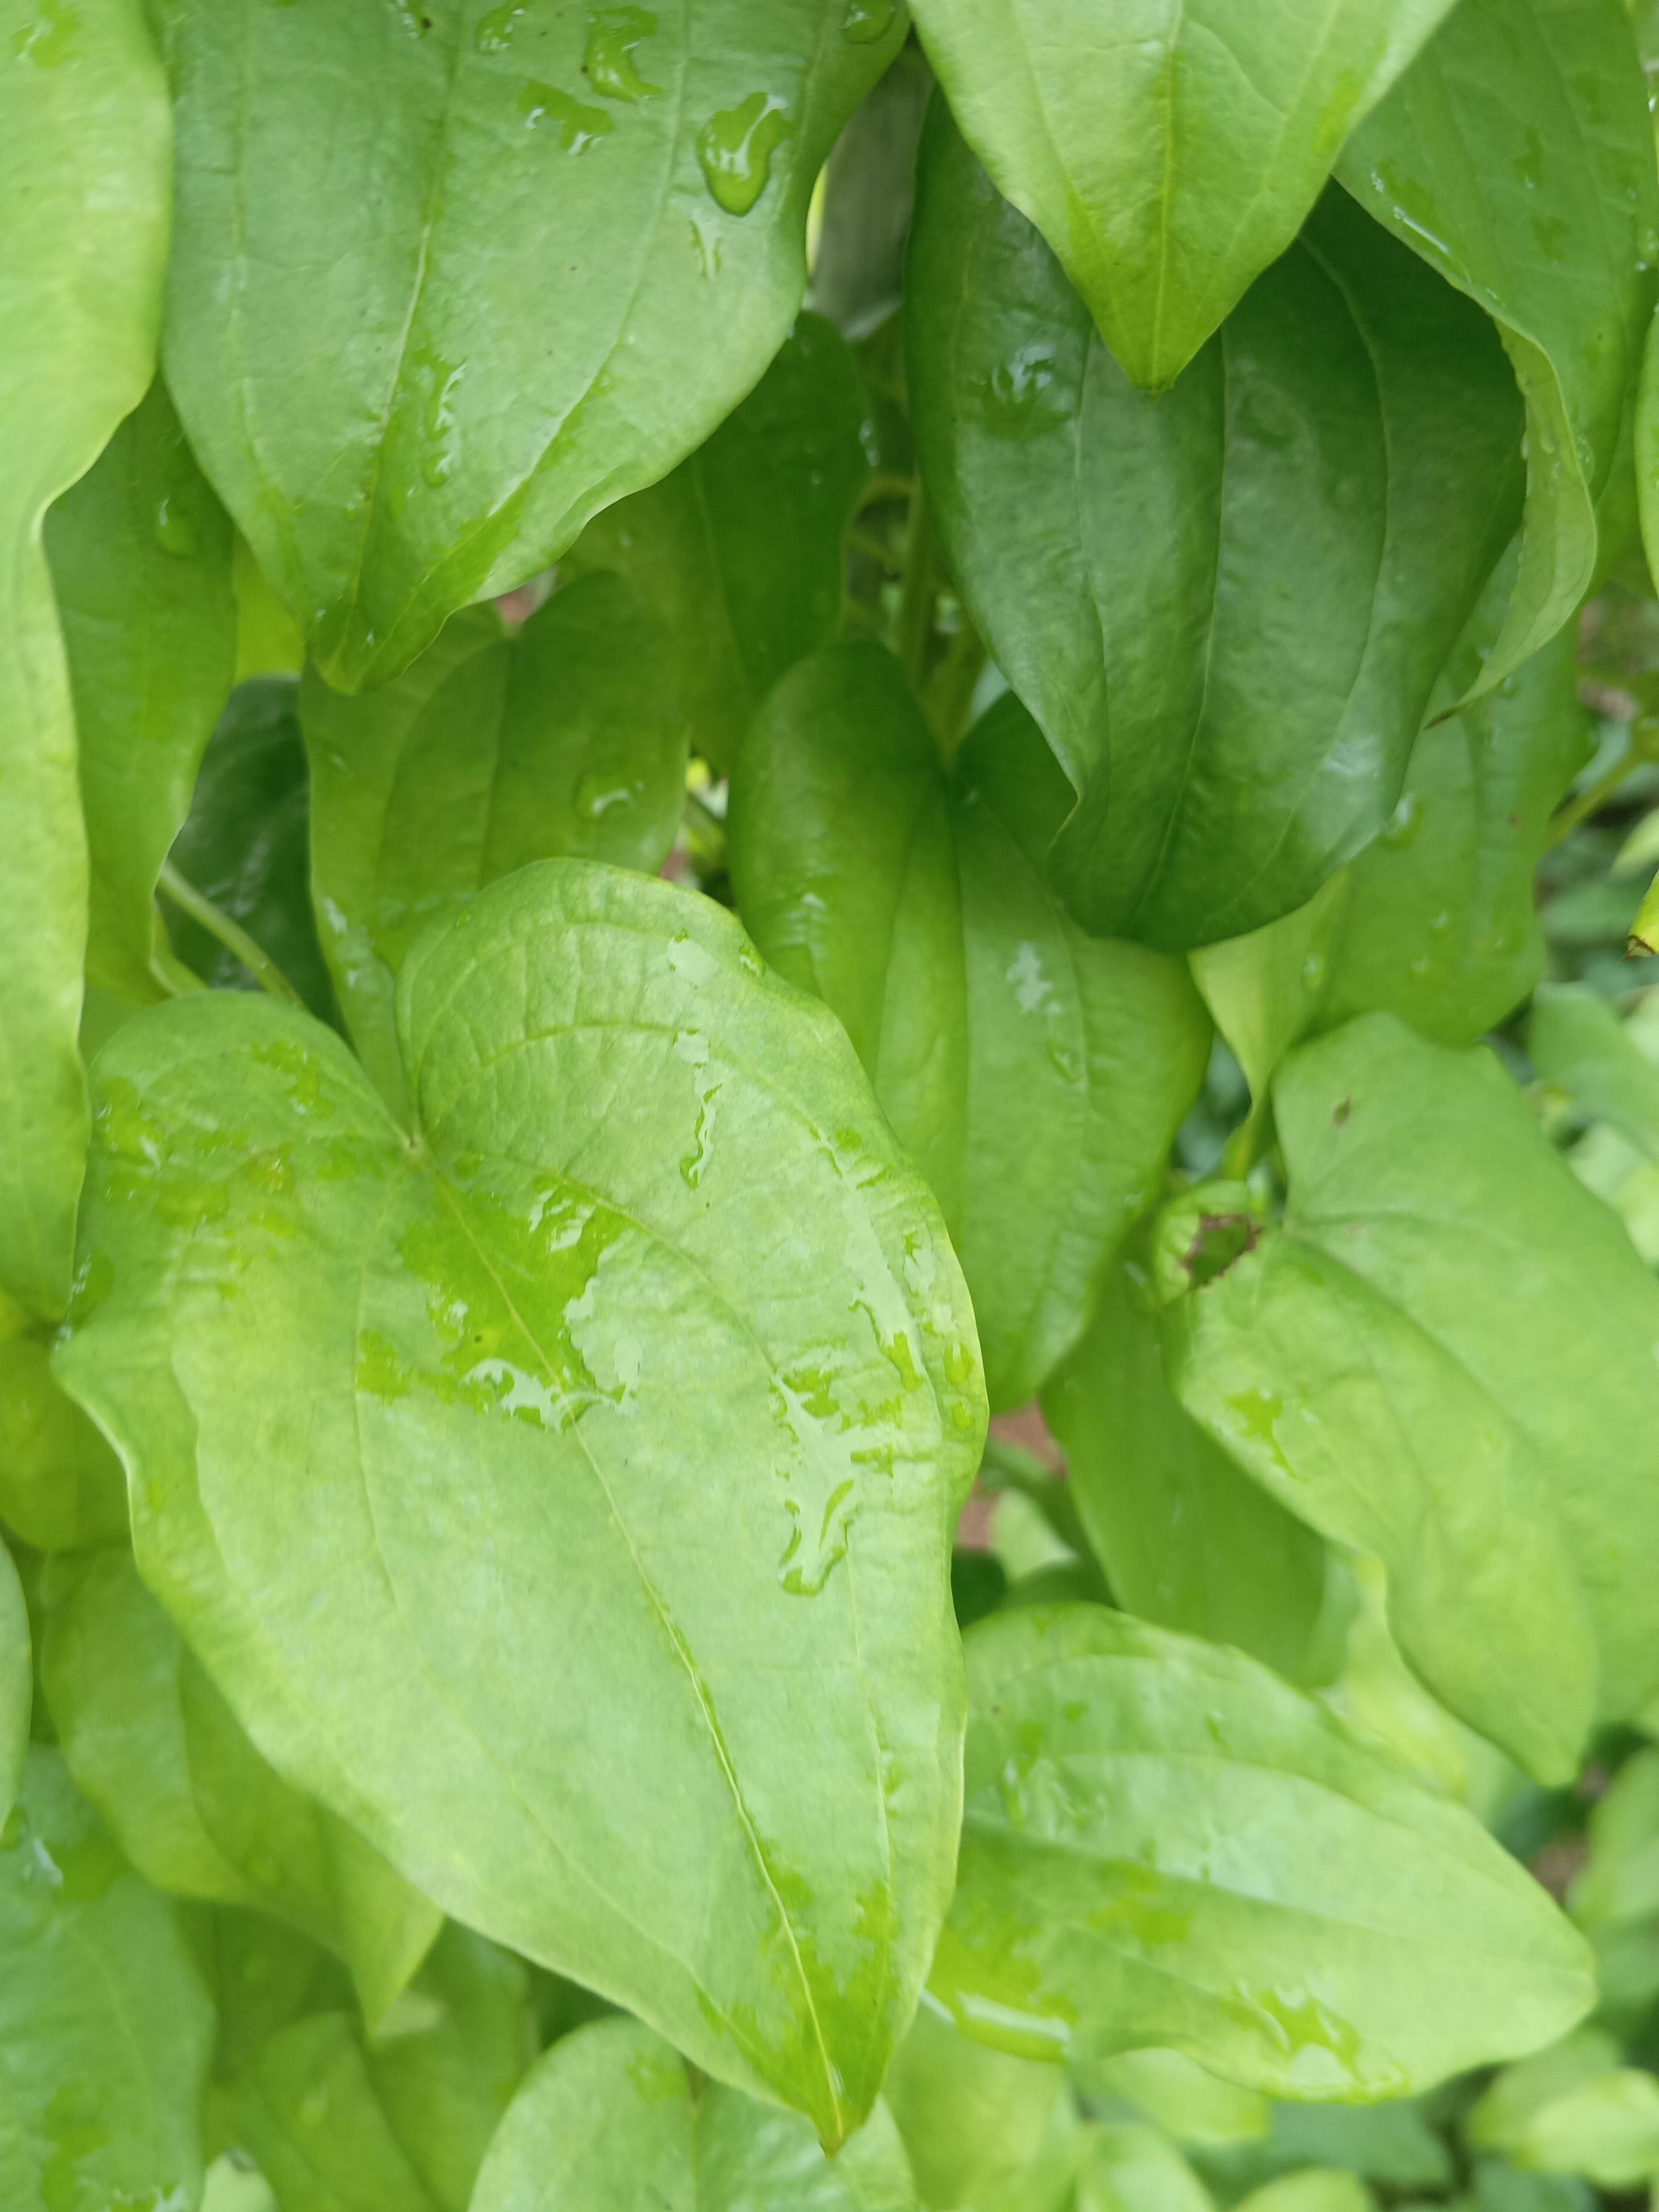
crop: yam
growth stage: vegetative
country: Nigeria
